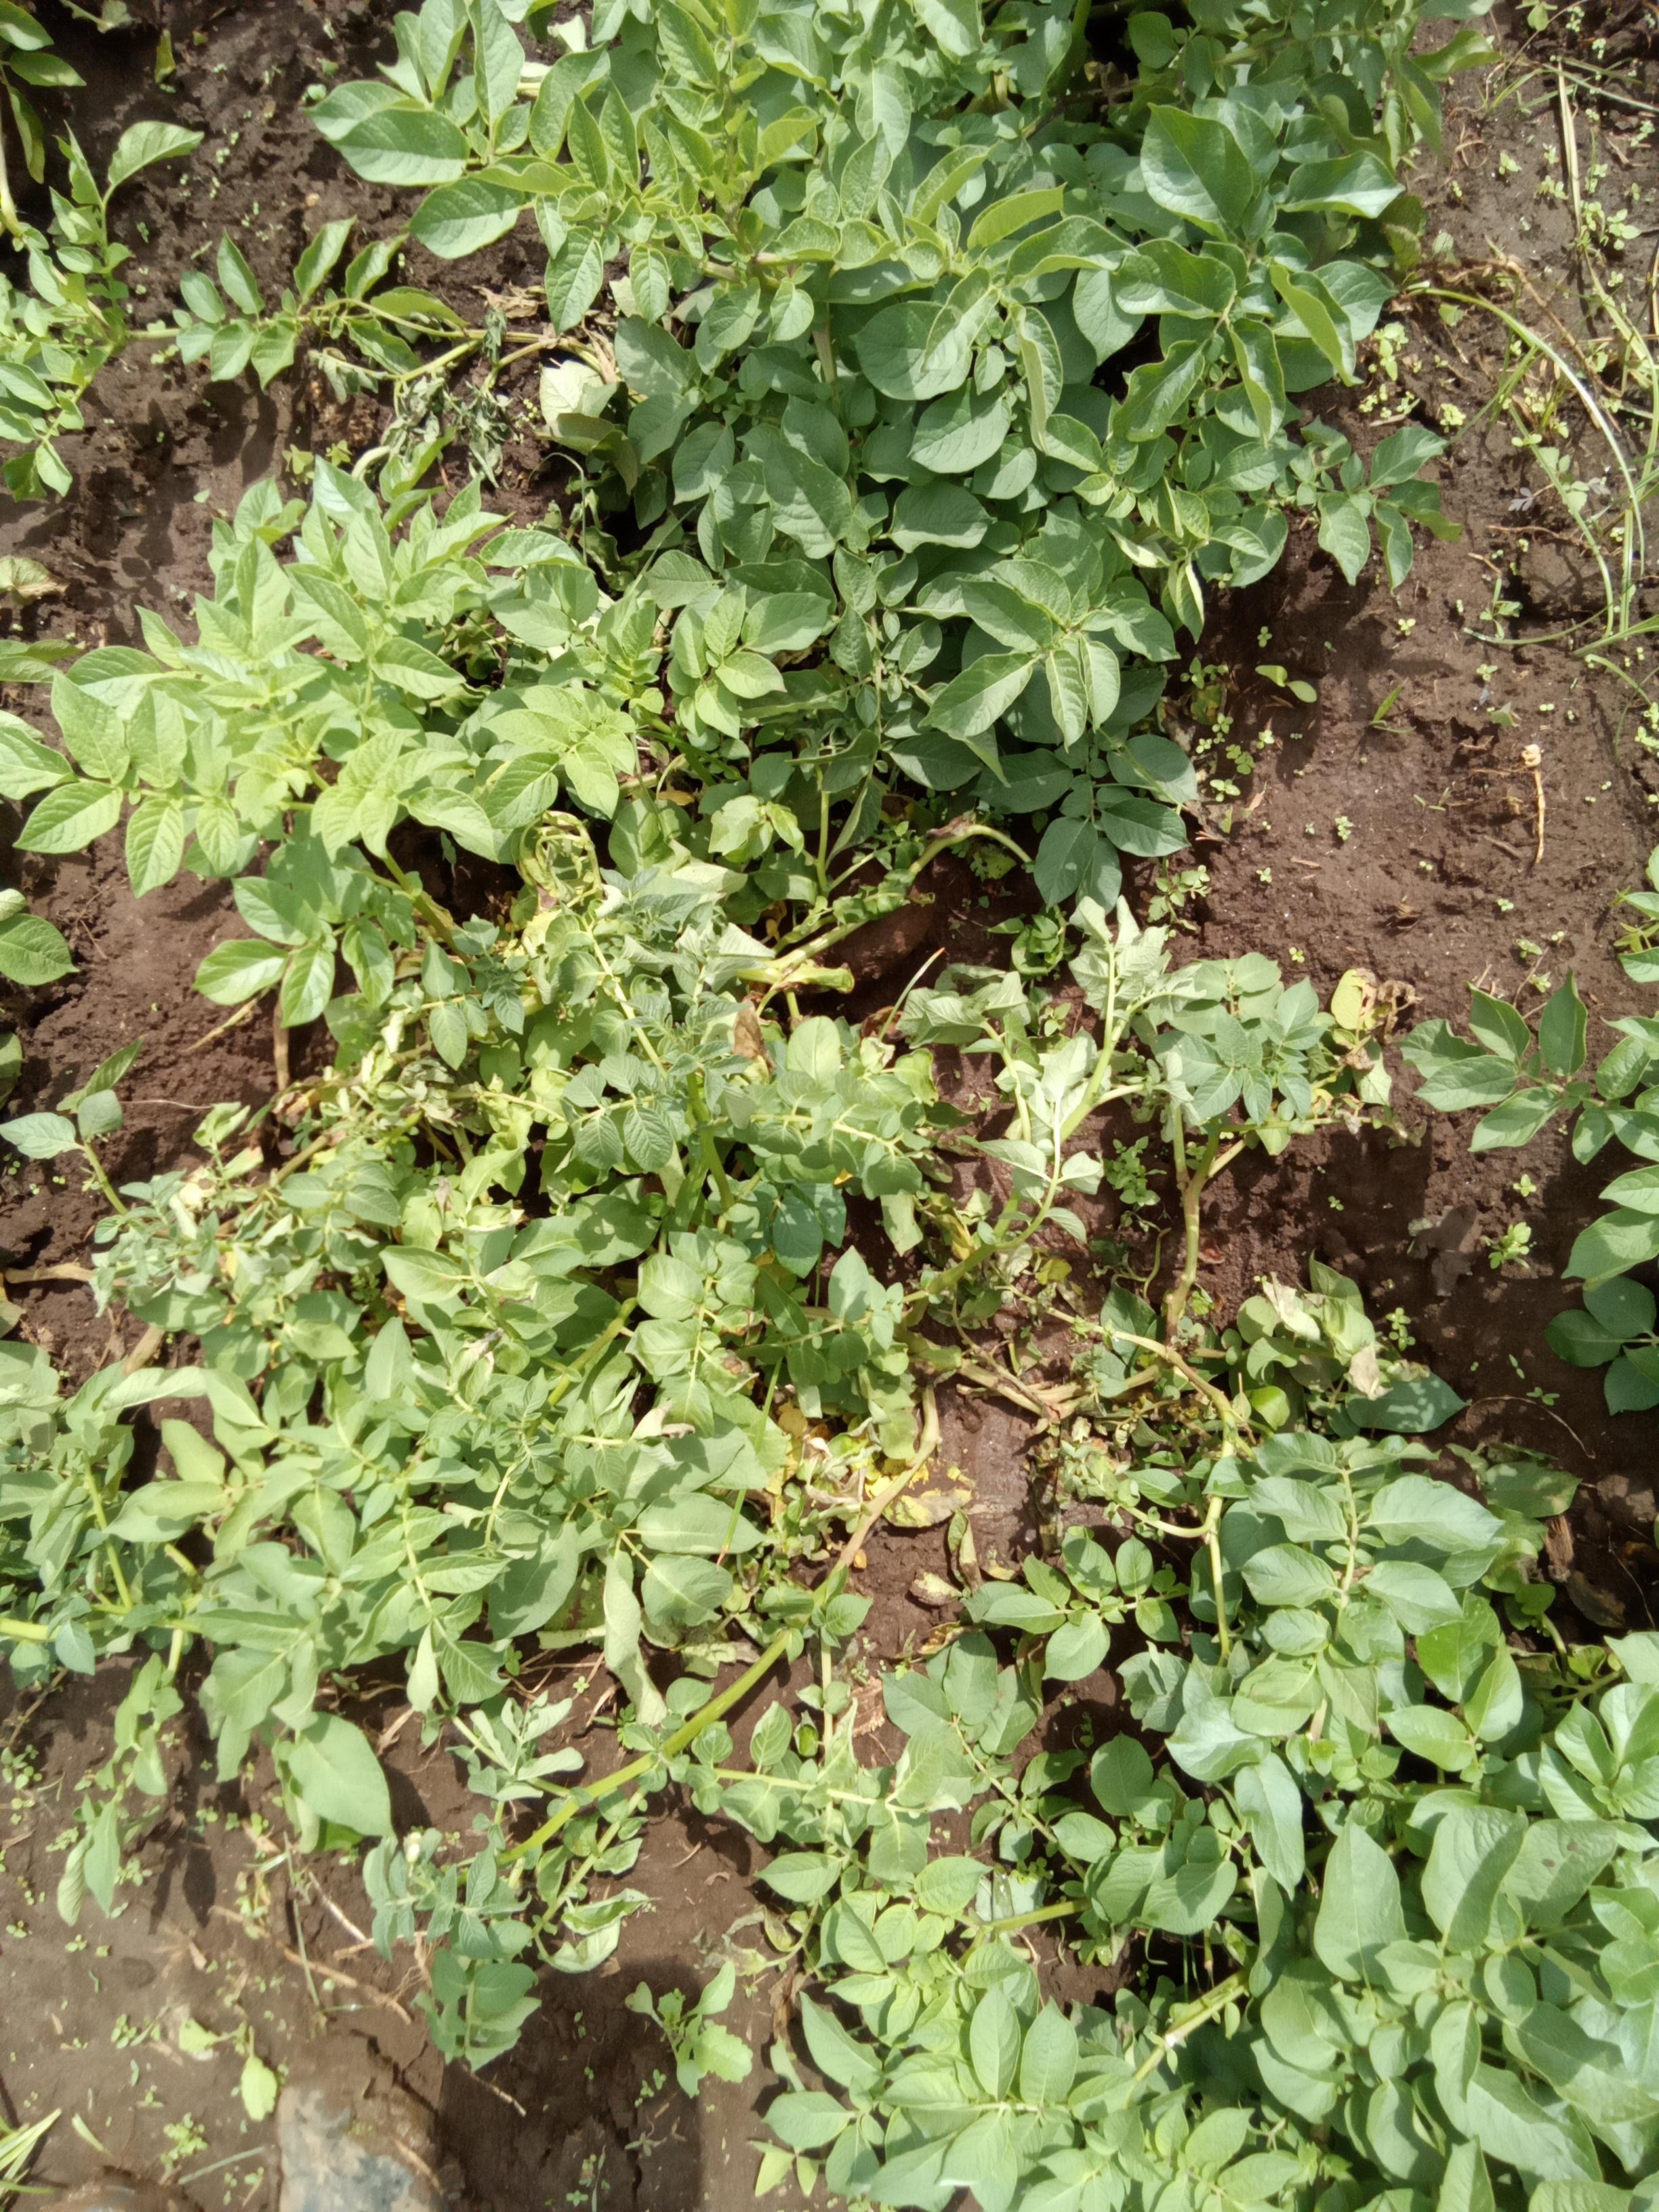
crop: potato
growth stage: vegetative
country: Kenya
